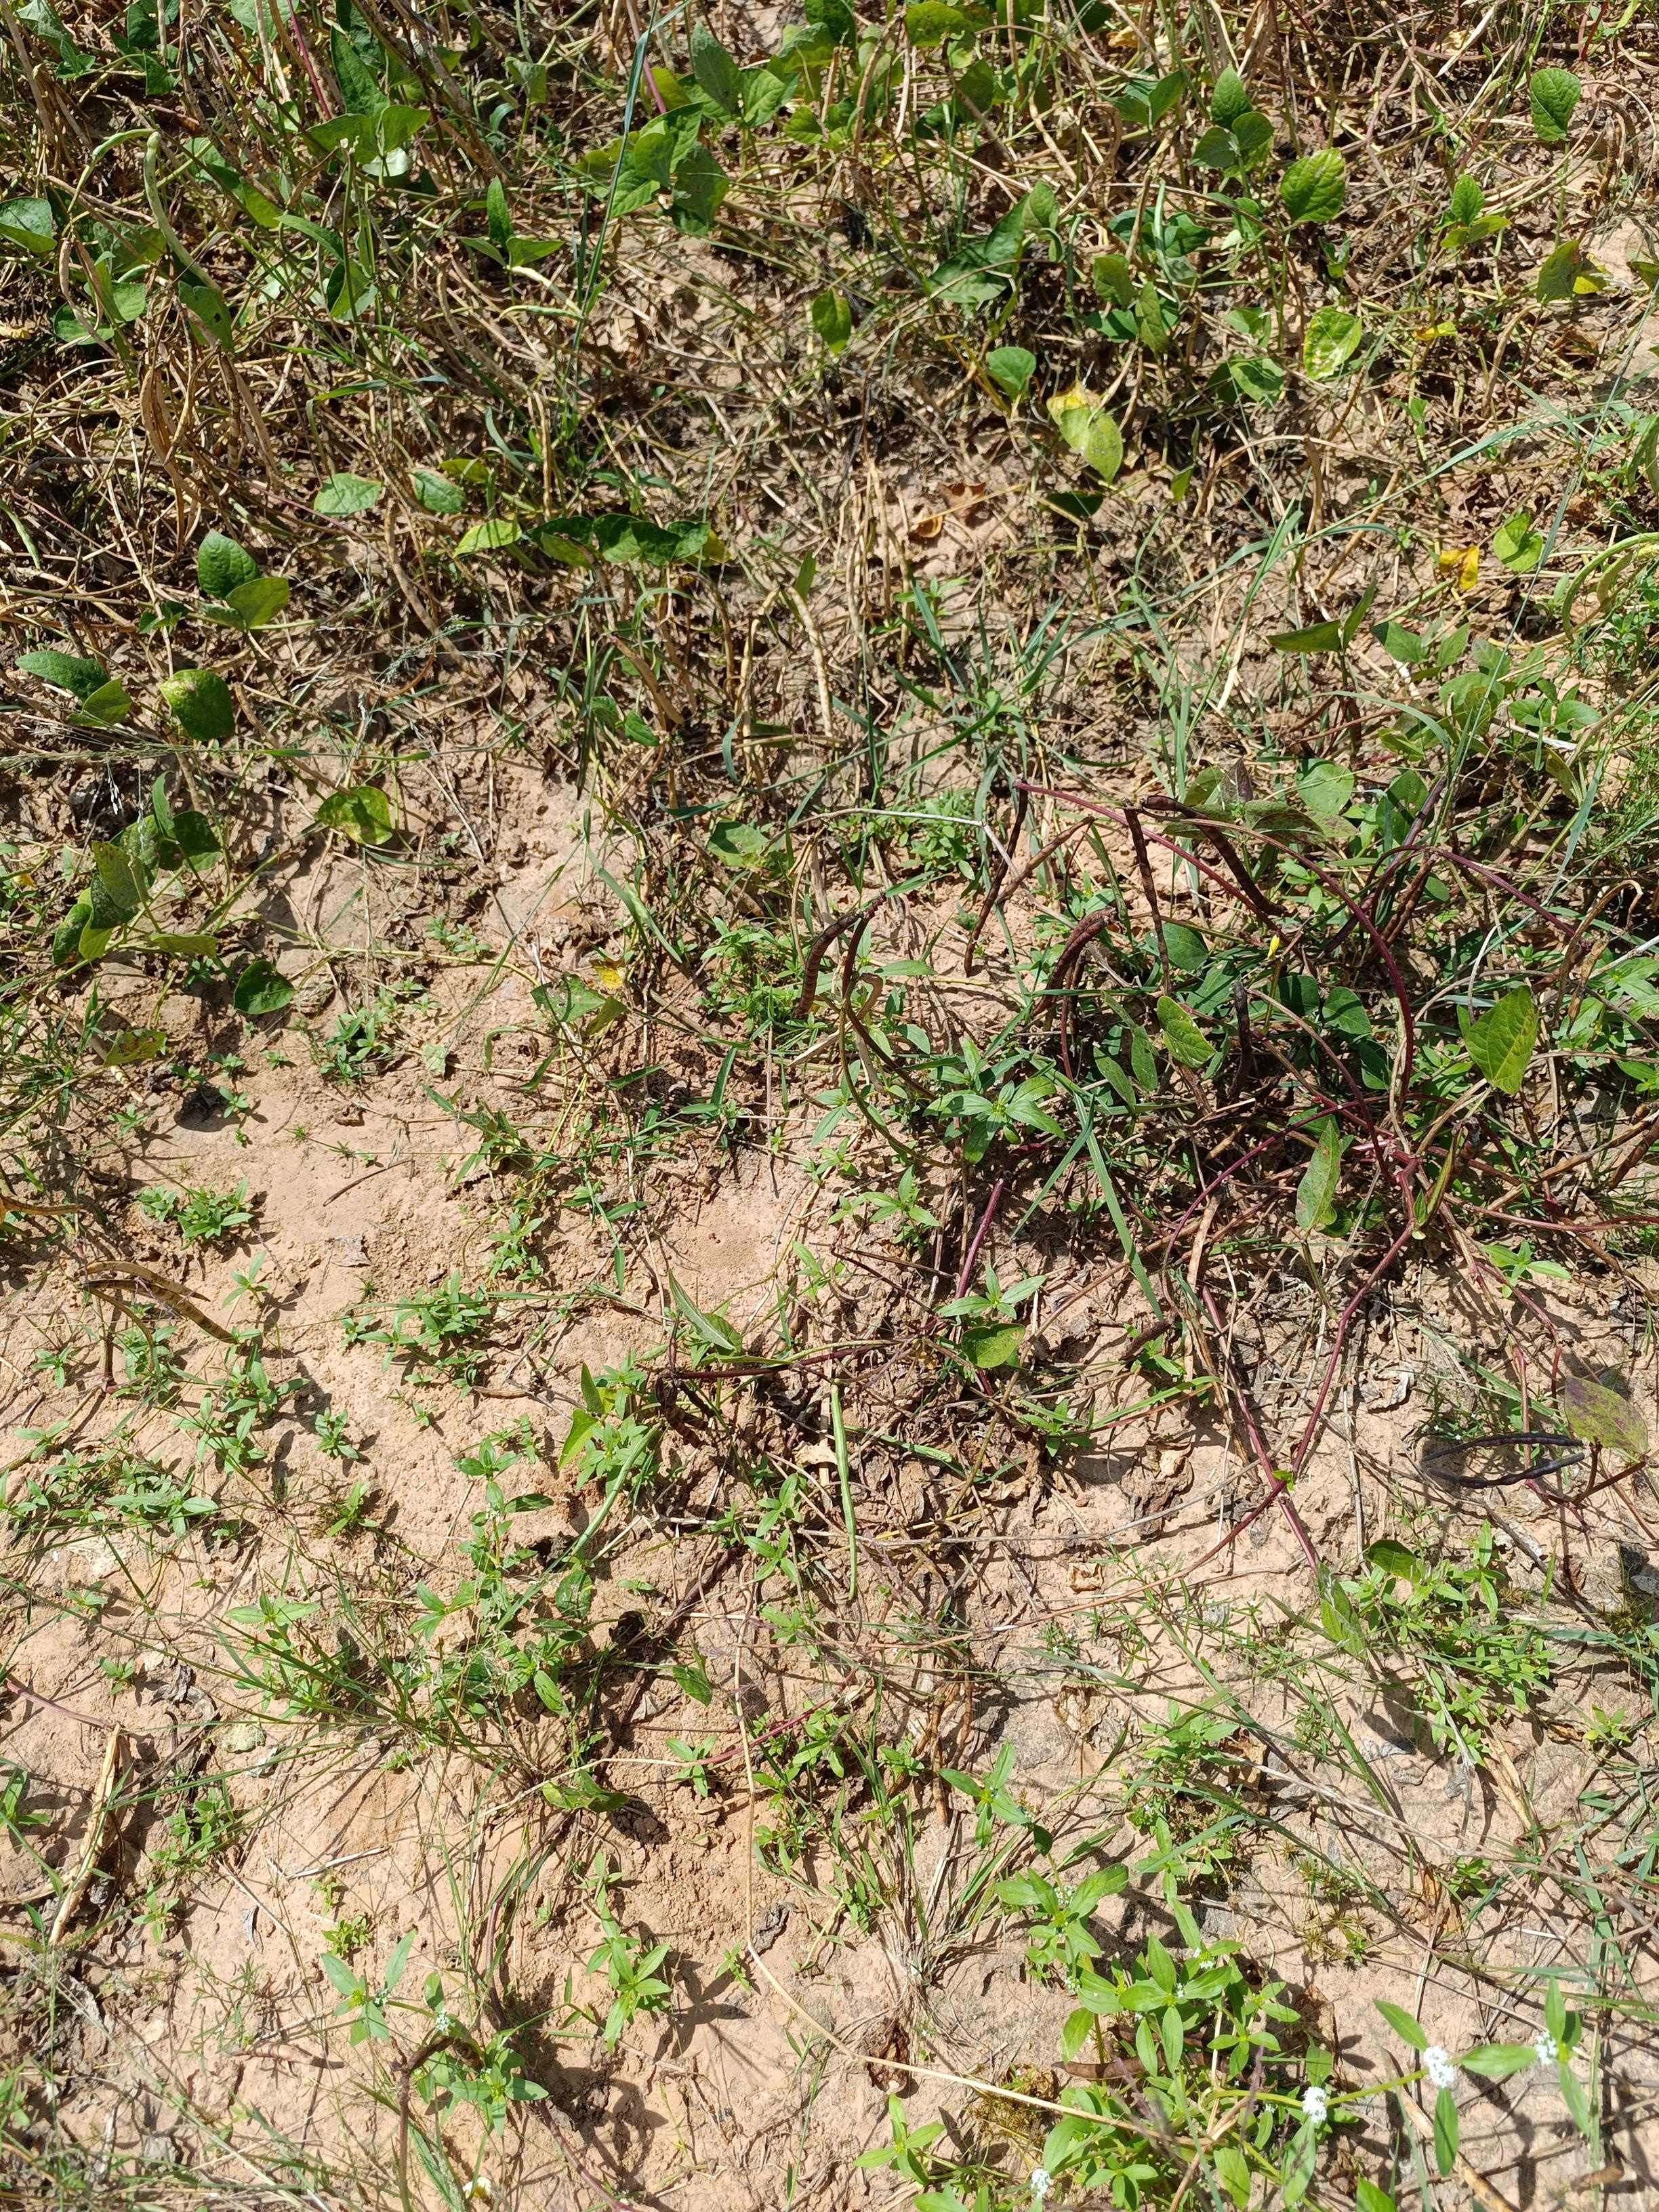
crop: cowpea
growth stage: maturity
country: Nigeria
